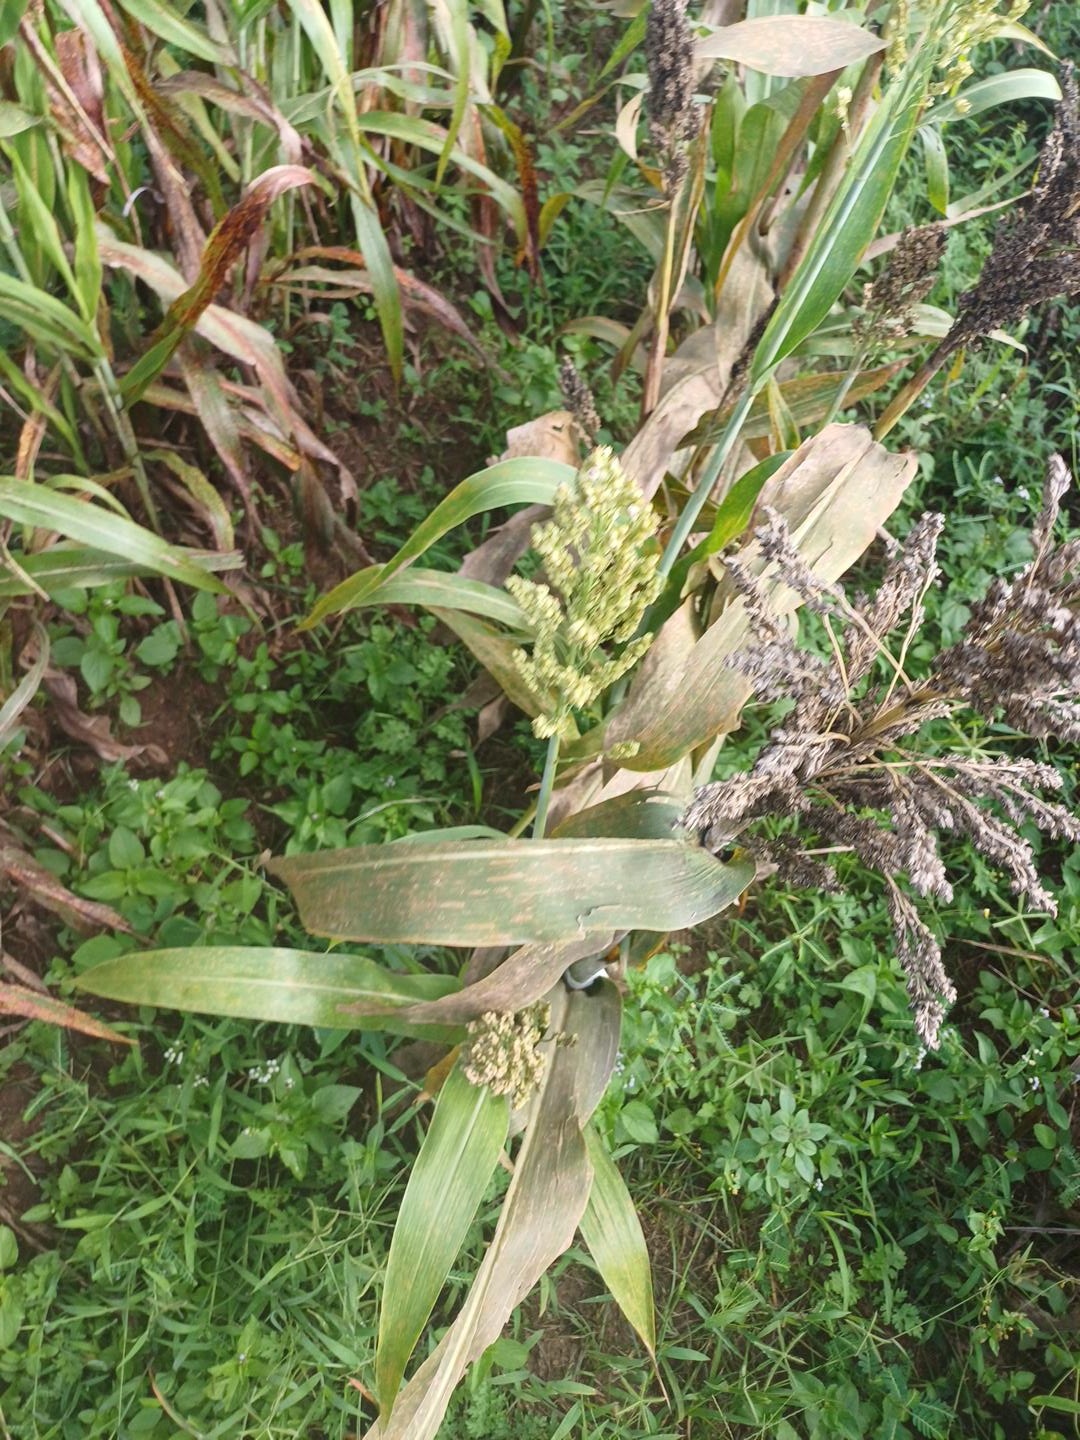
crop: sorghum
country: Kenya
